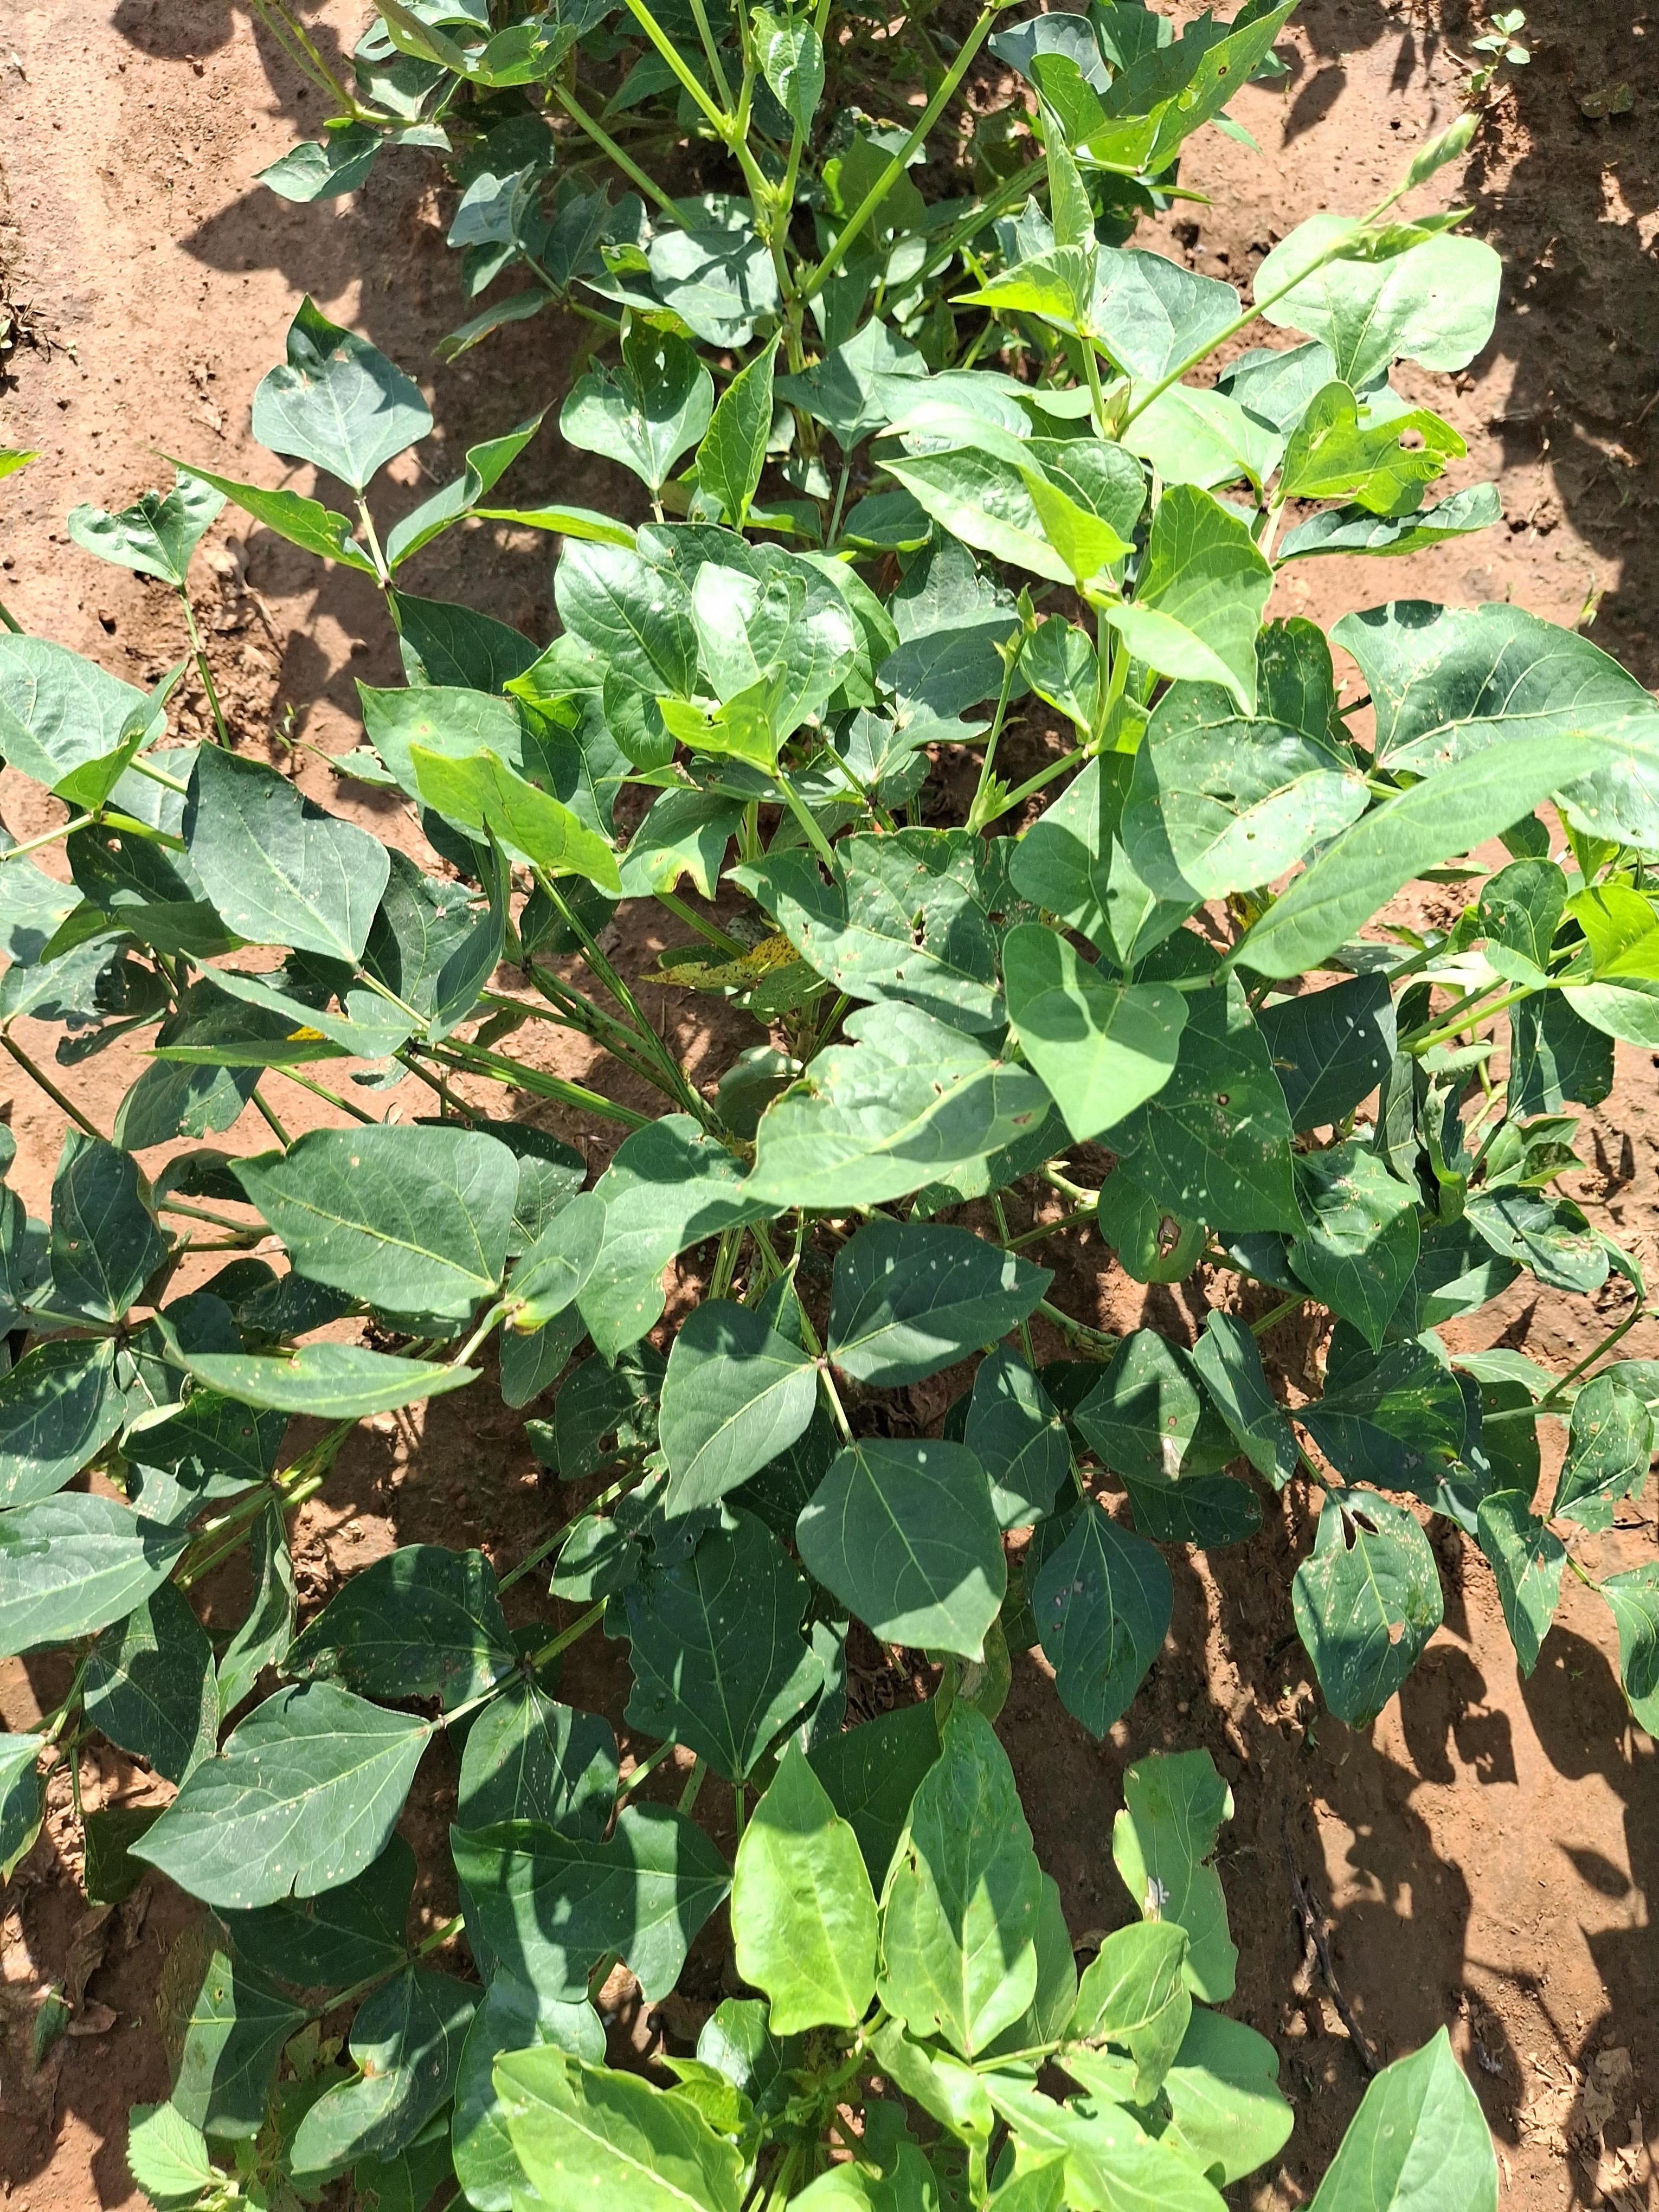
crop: cowpea
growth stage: flowering
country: Nigeria
